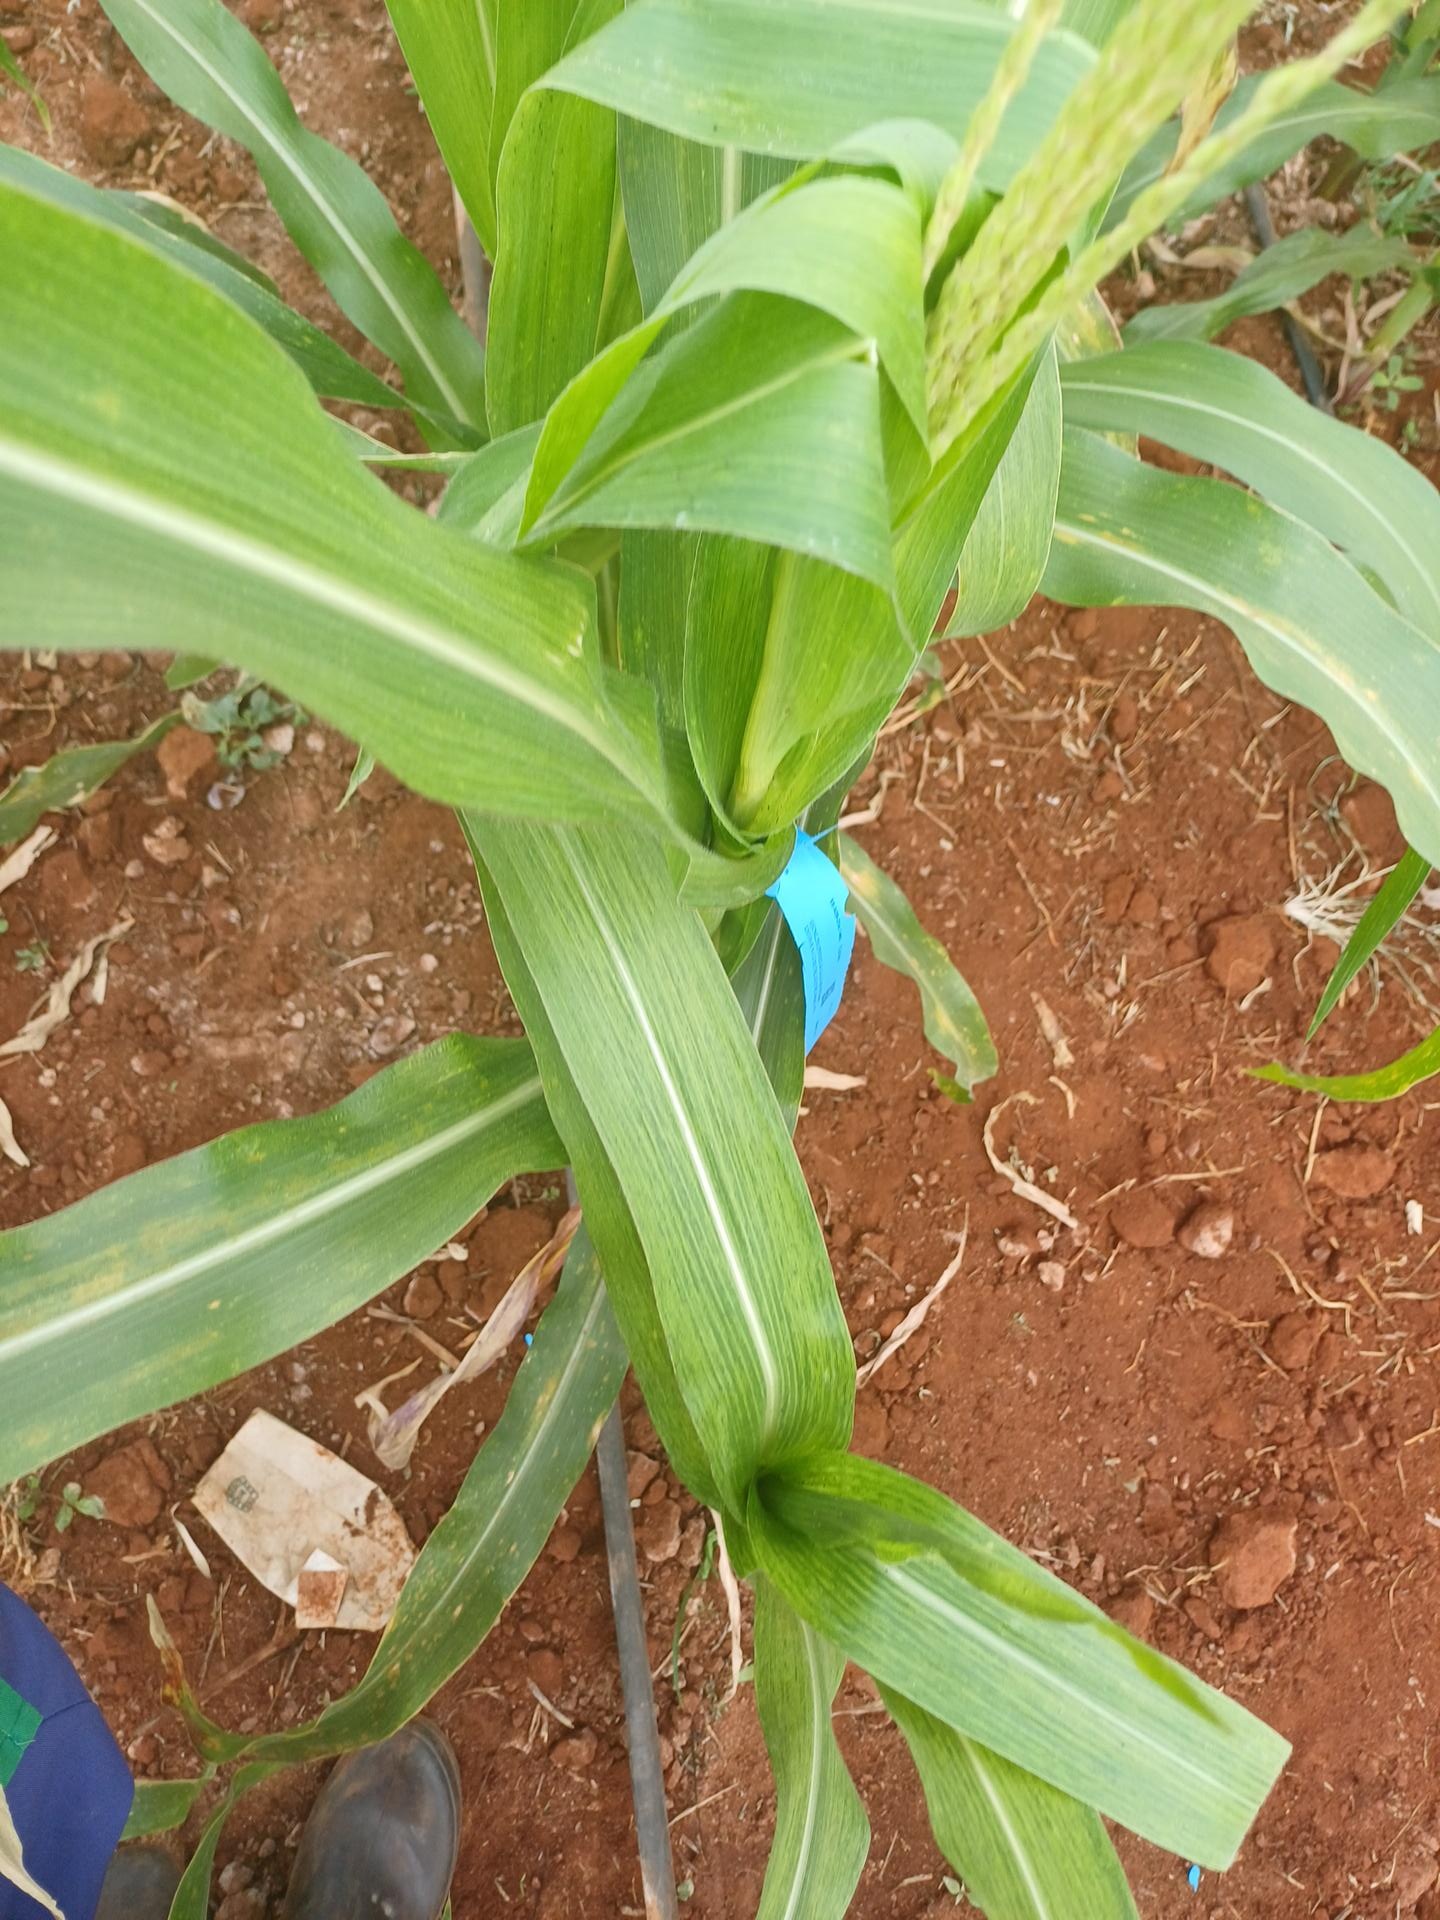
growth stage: vegetative
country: Kenya
